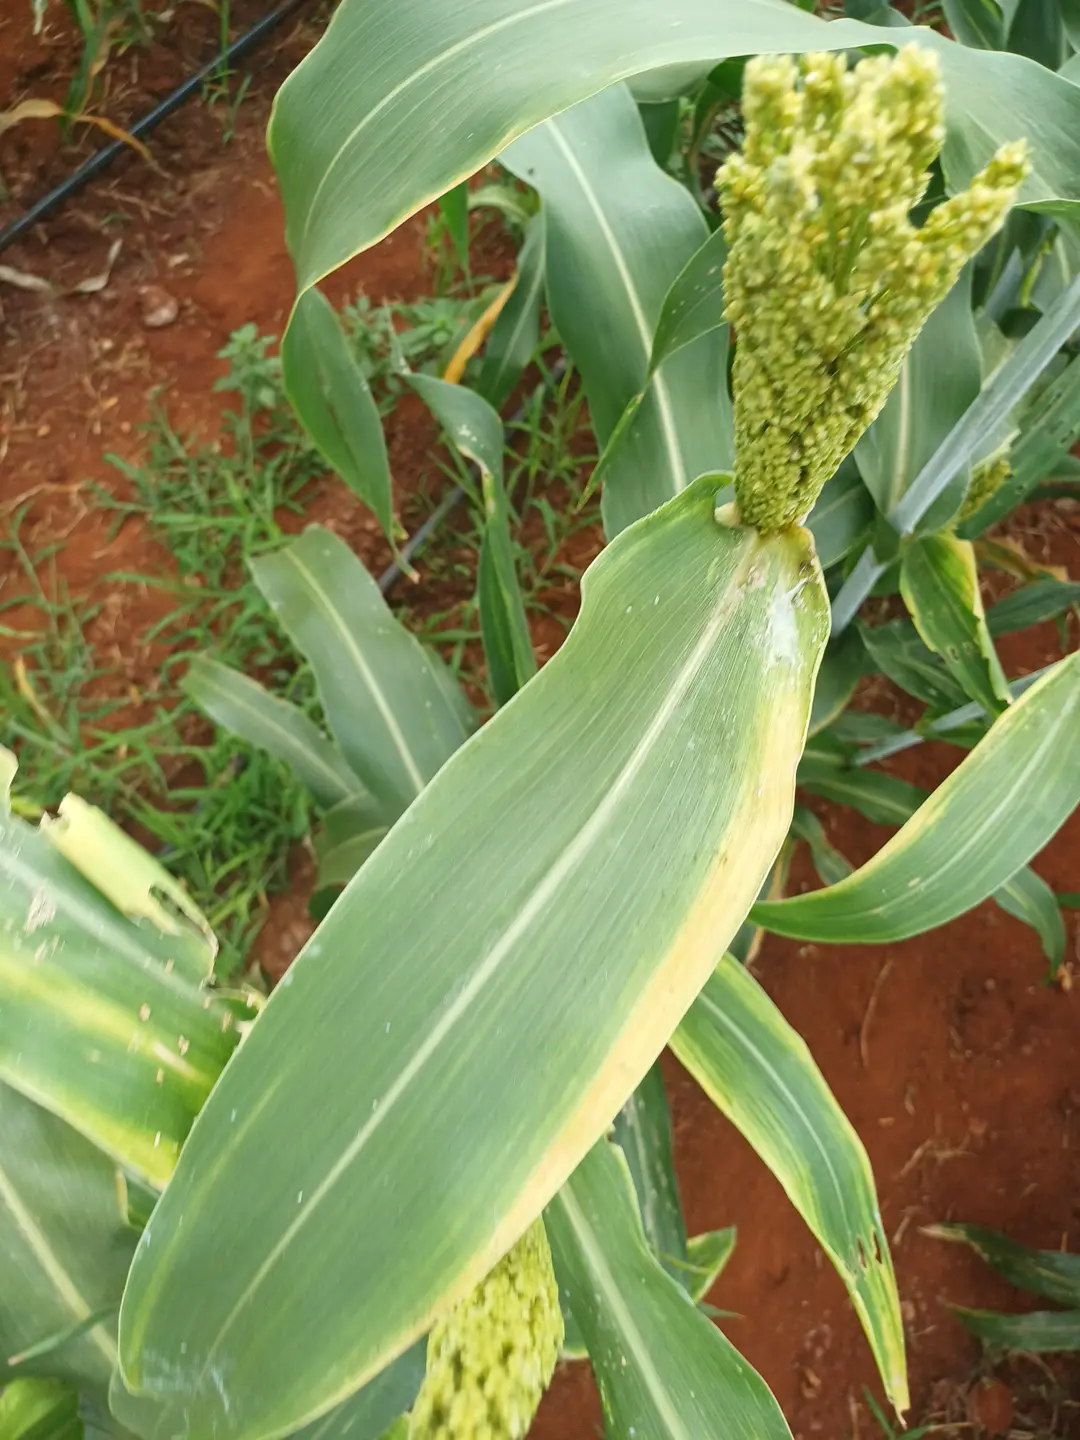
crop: sorghum
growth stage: flowering
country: Kenya
